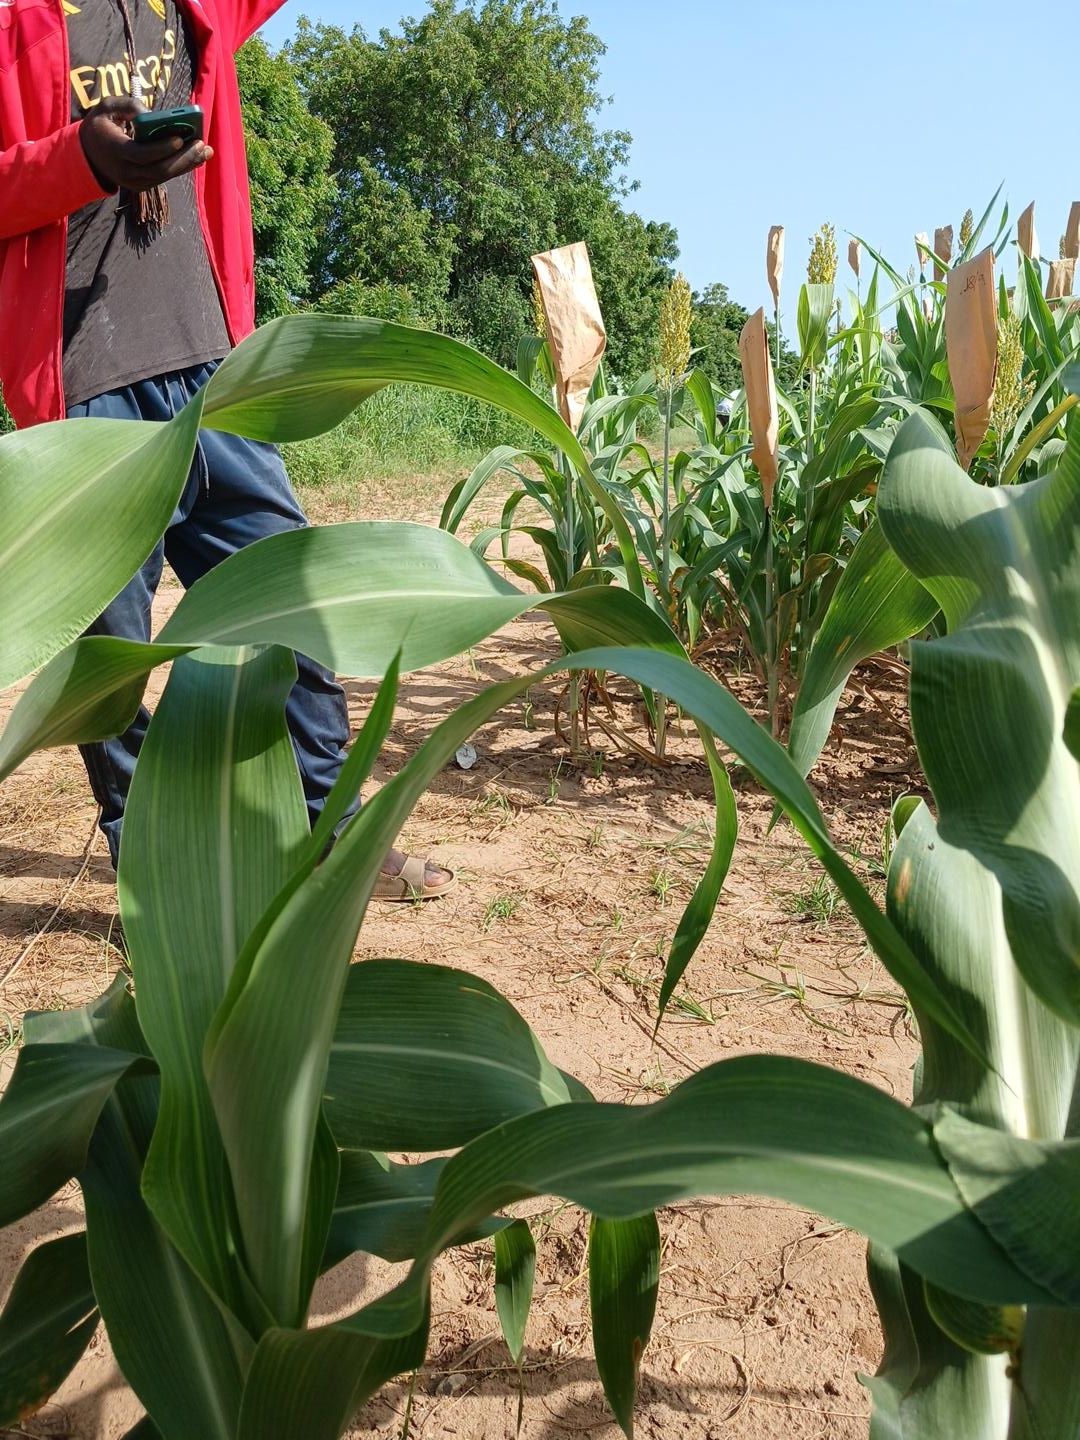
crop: sorghum
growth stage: vegetative
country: Senegal
